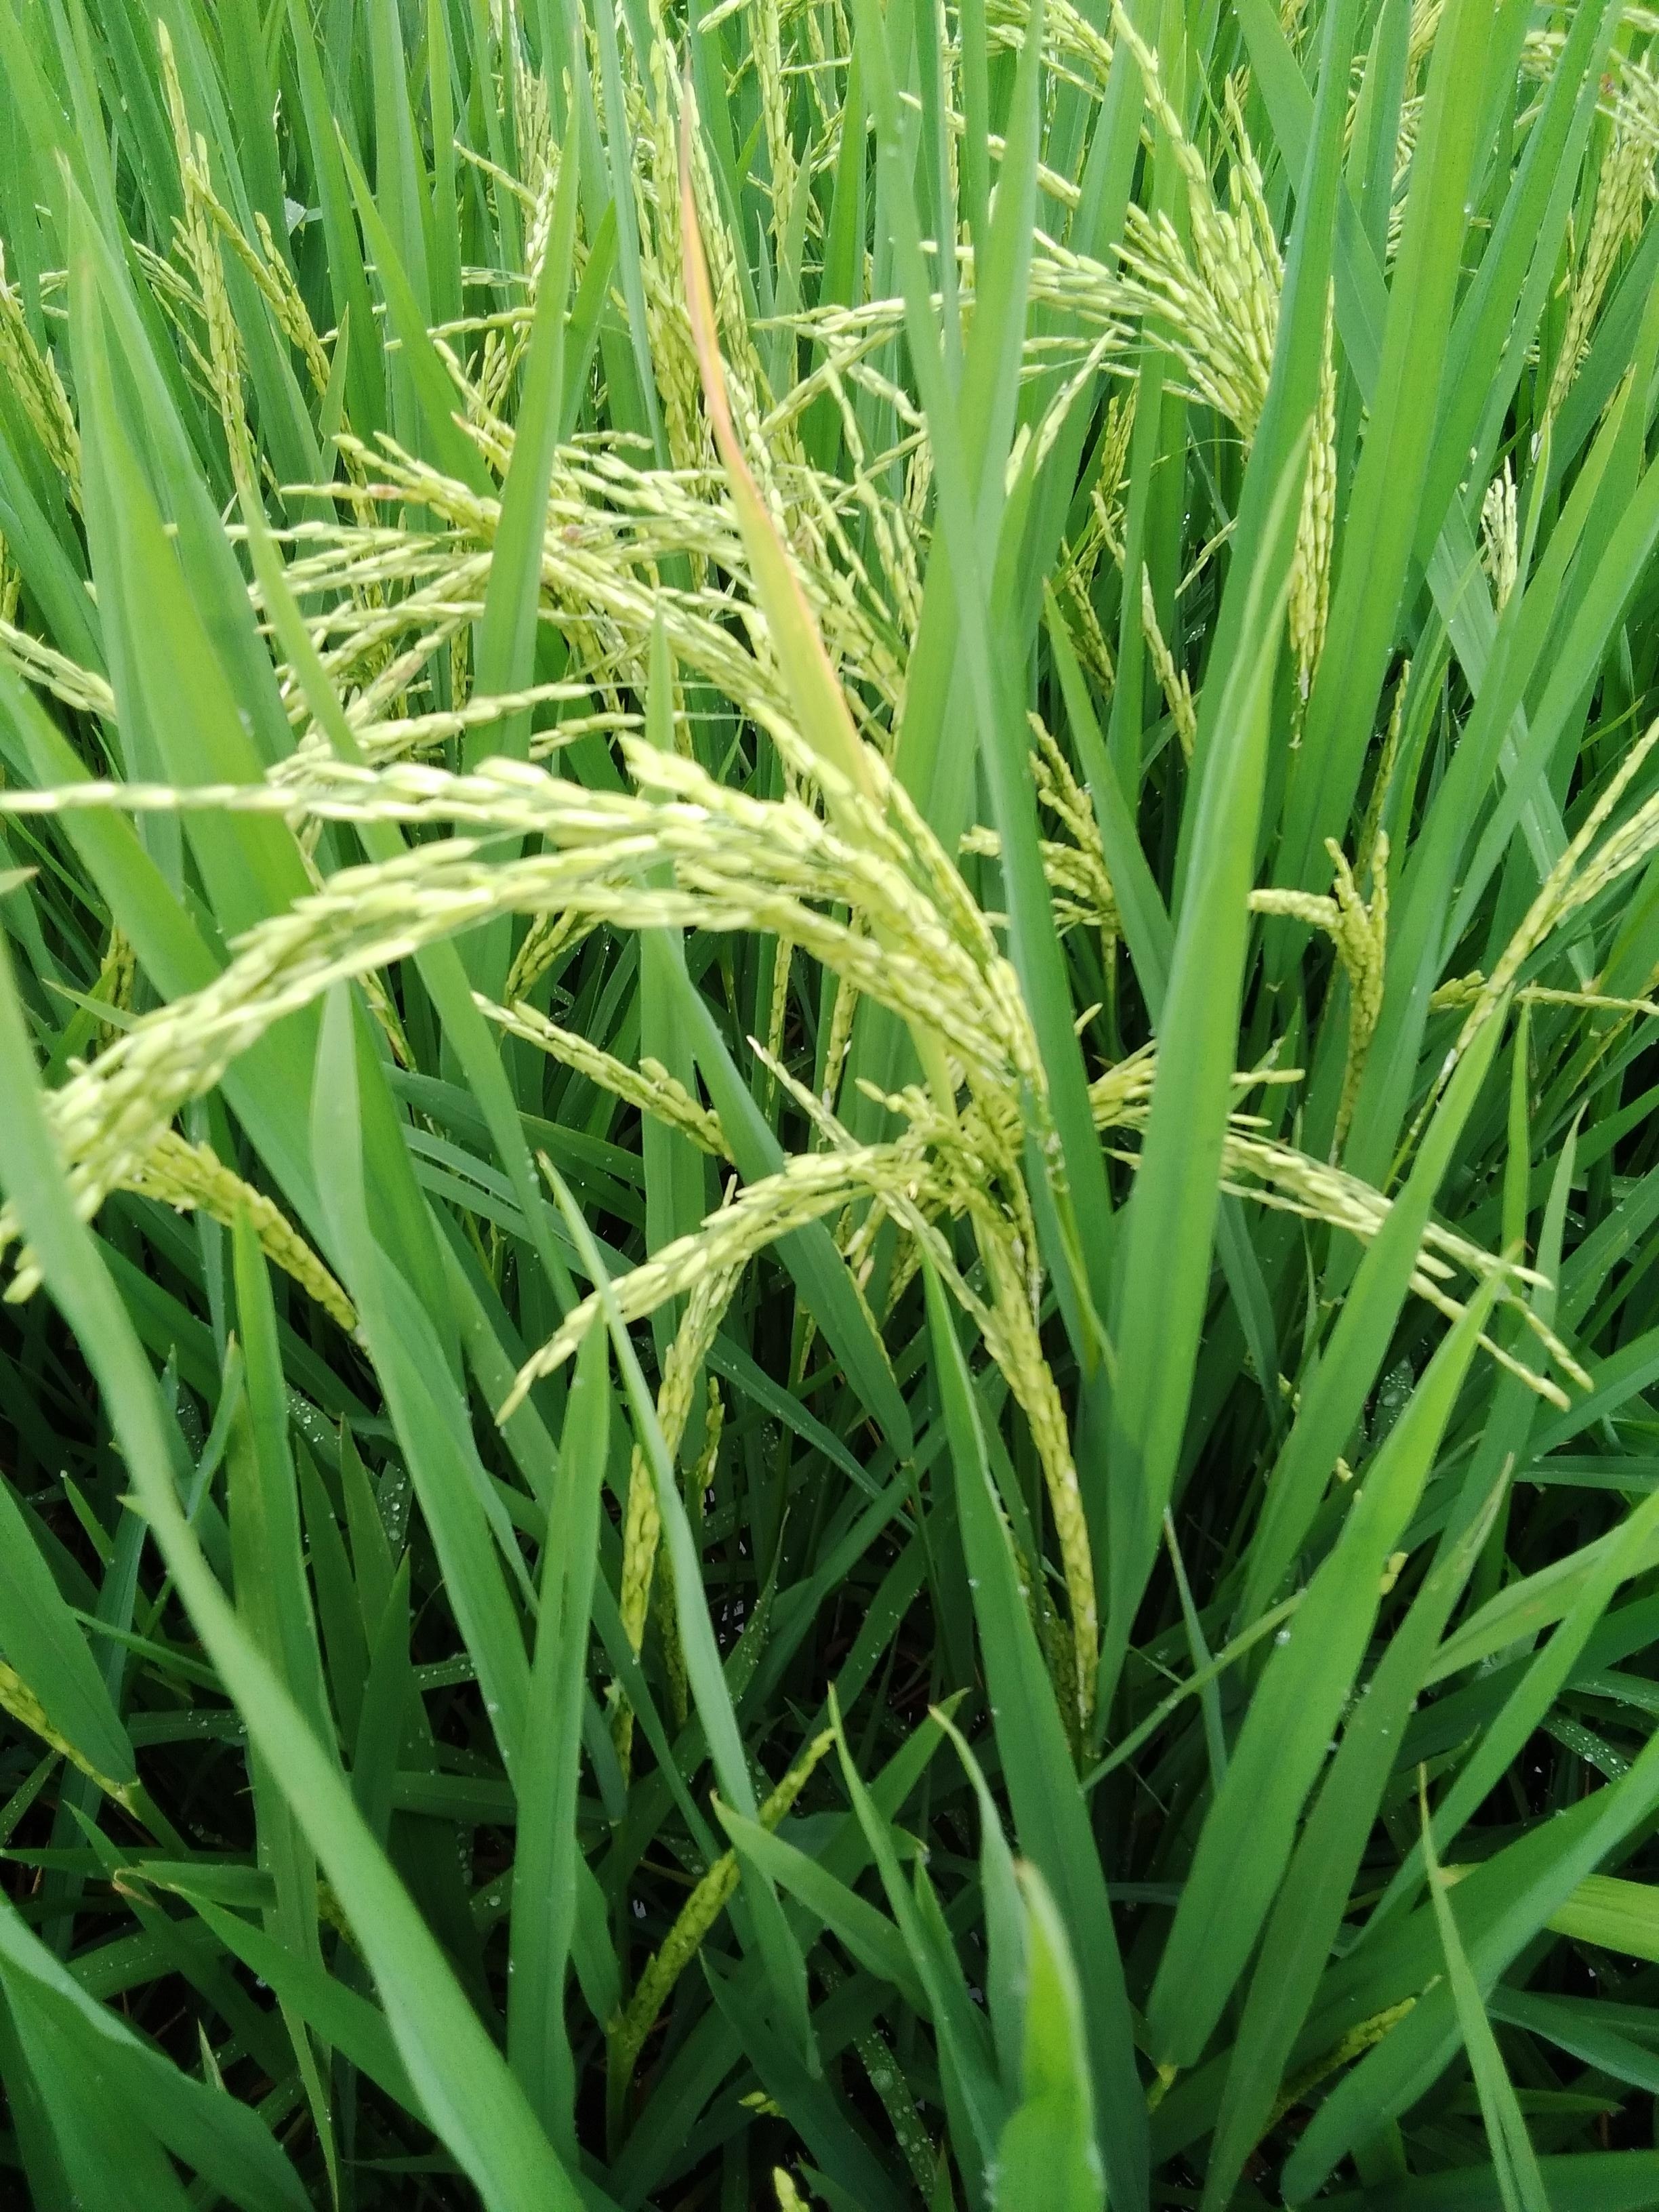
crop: rice
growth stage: flowering
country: Nigeria
